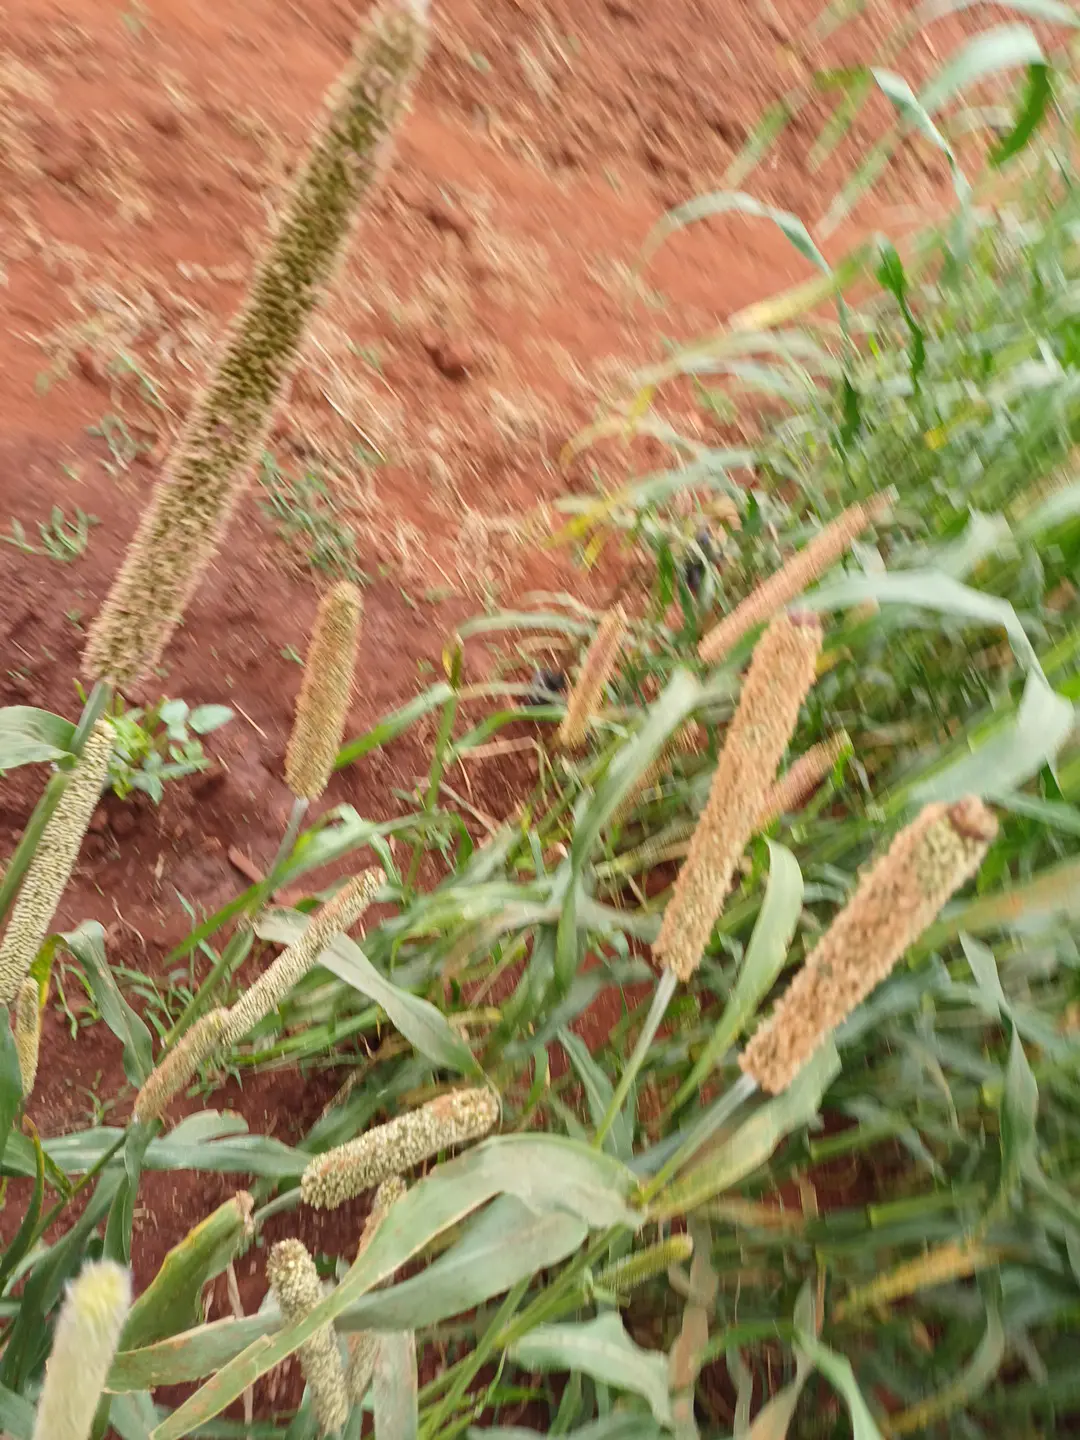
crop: pearl millet
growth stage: flowering
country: Kenya
